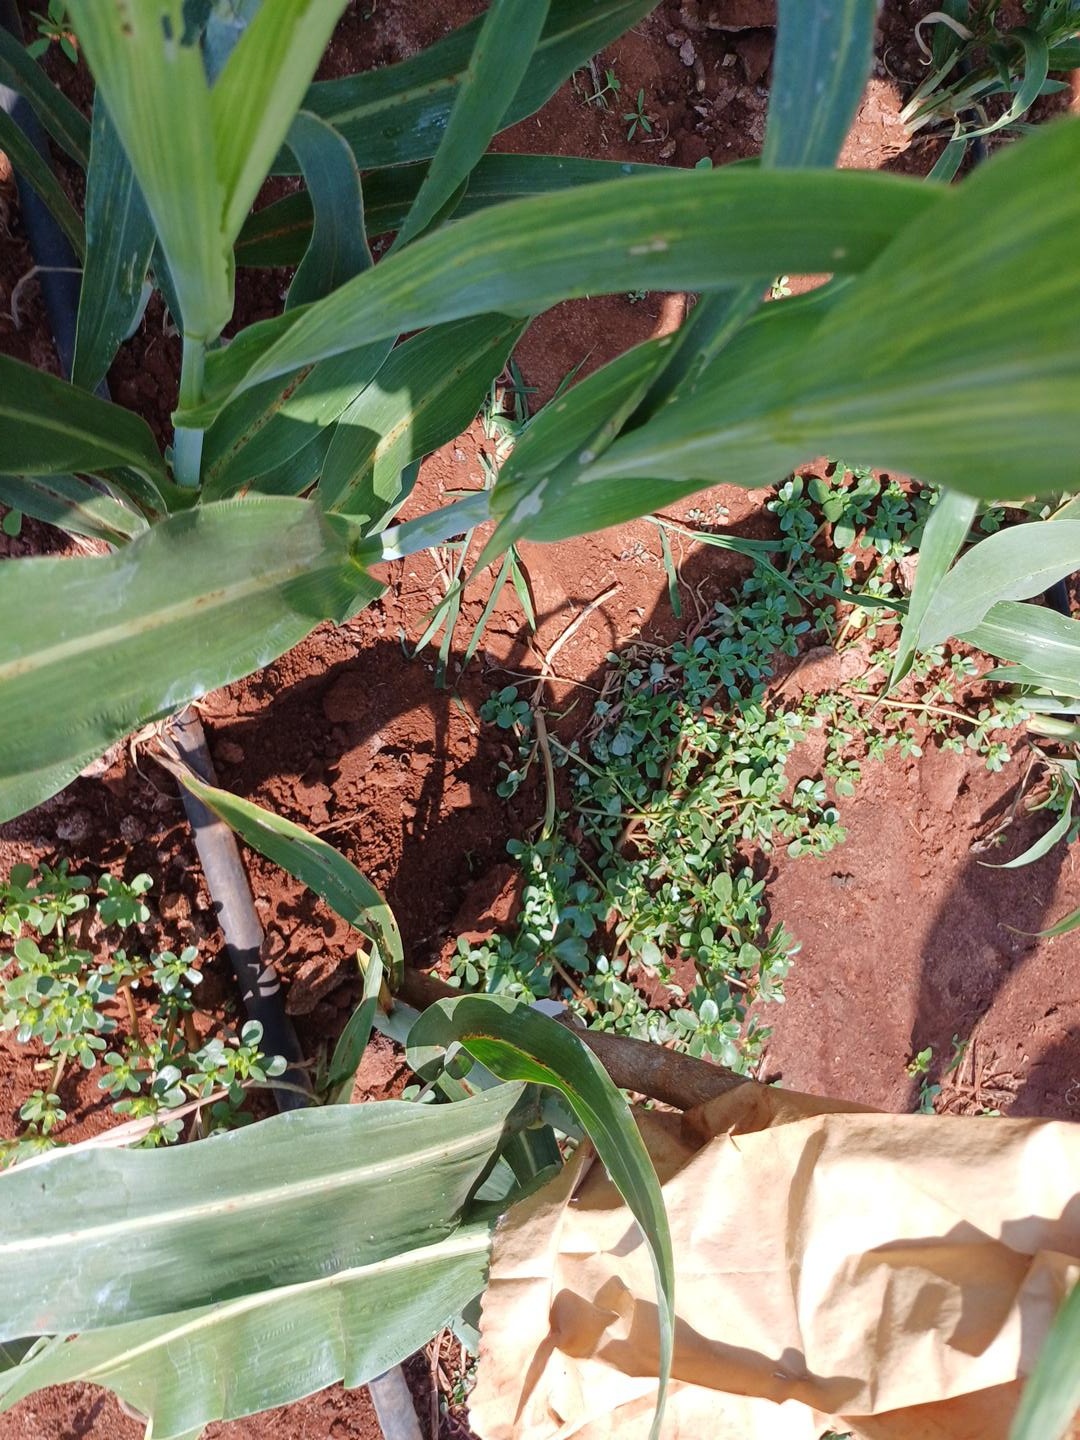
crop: sorghum
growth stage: heading tuber
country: Kenya
